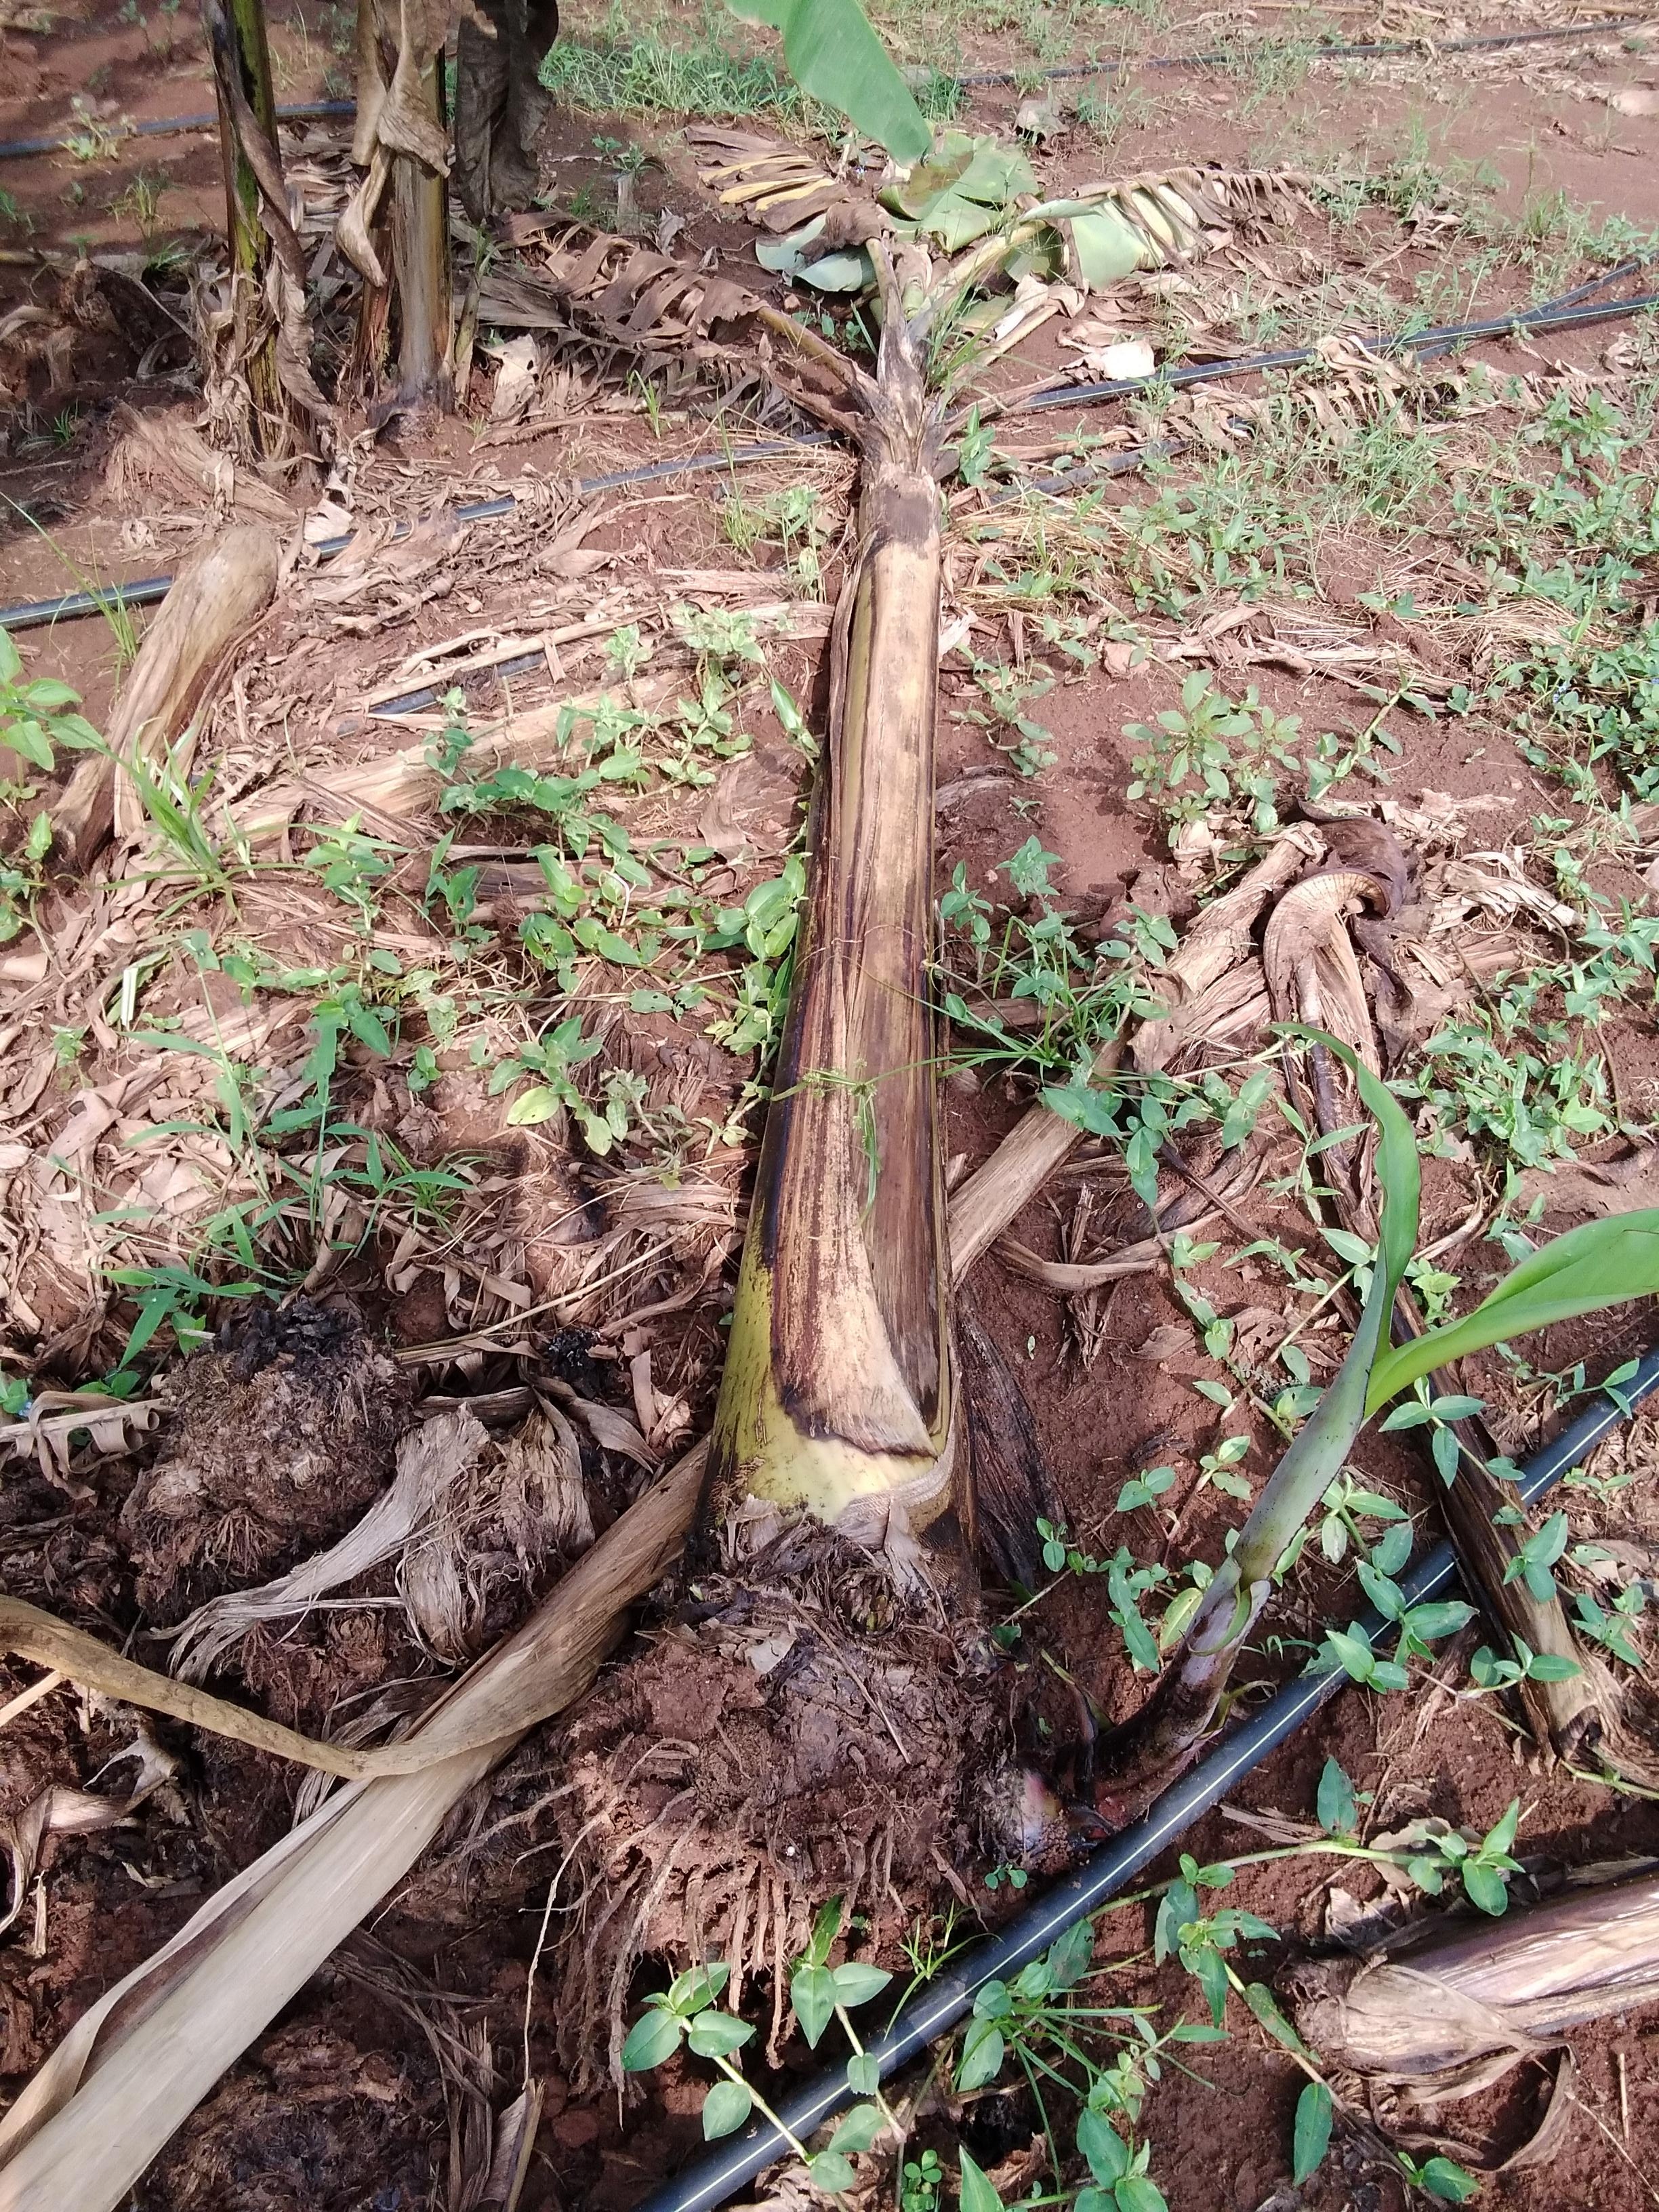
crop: banana
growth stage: vegetative
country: Tanzania
